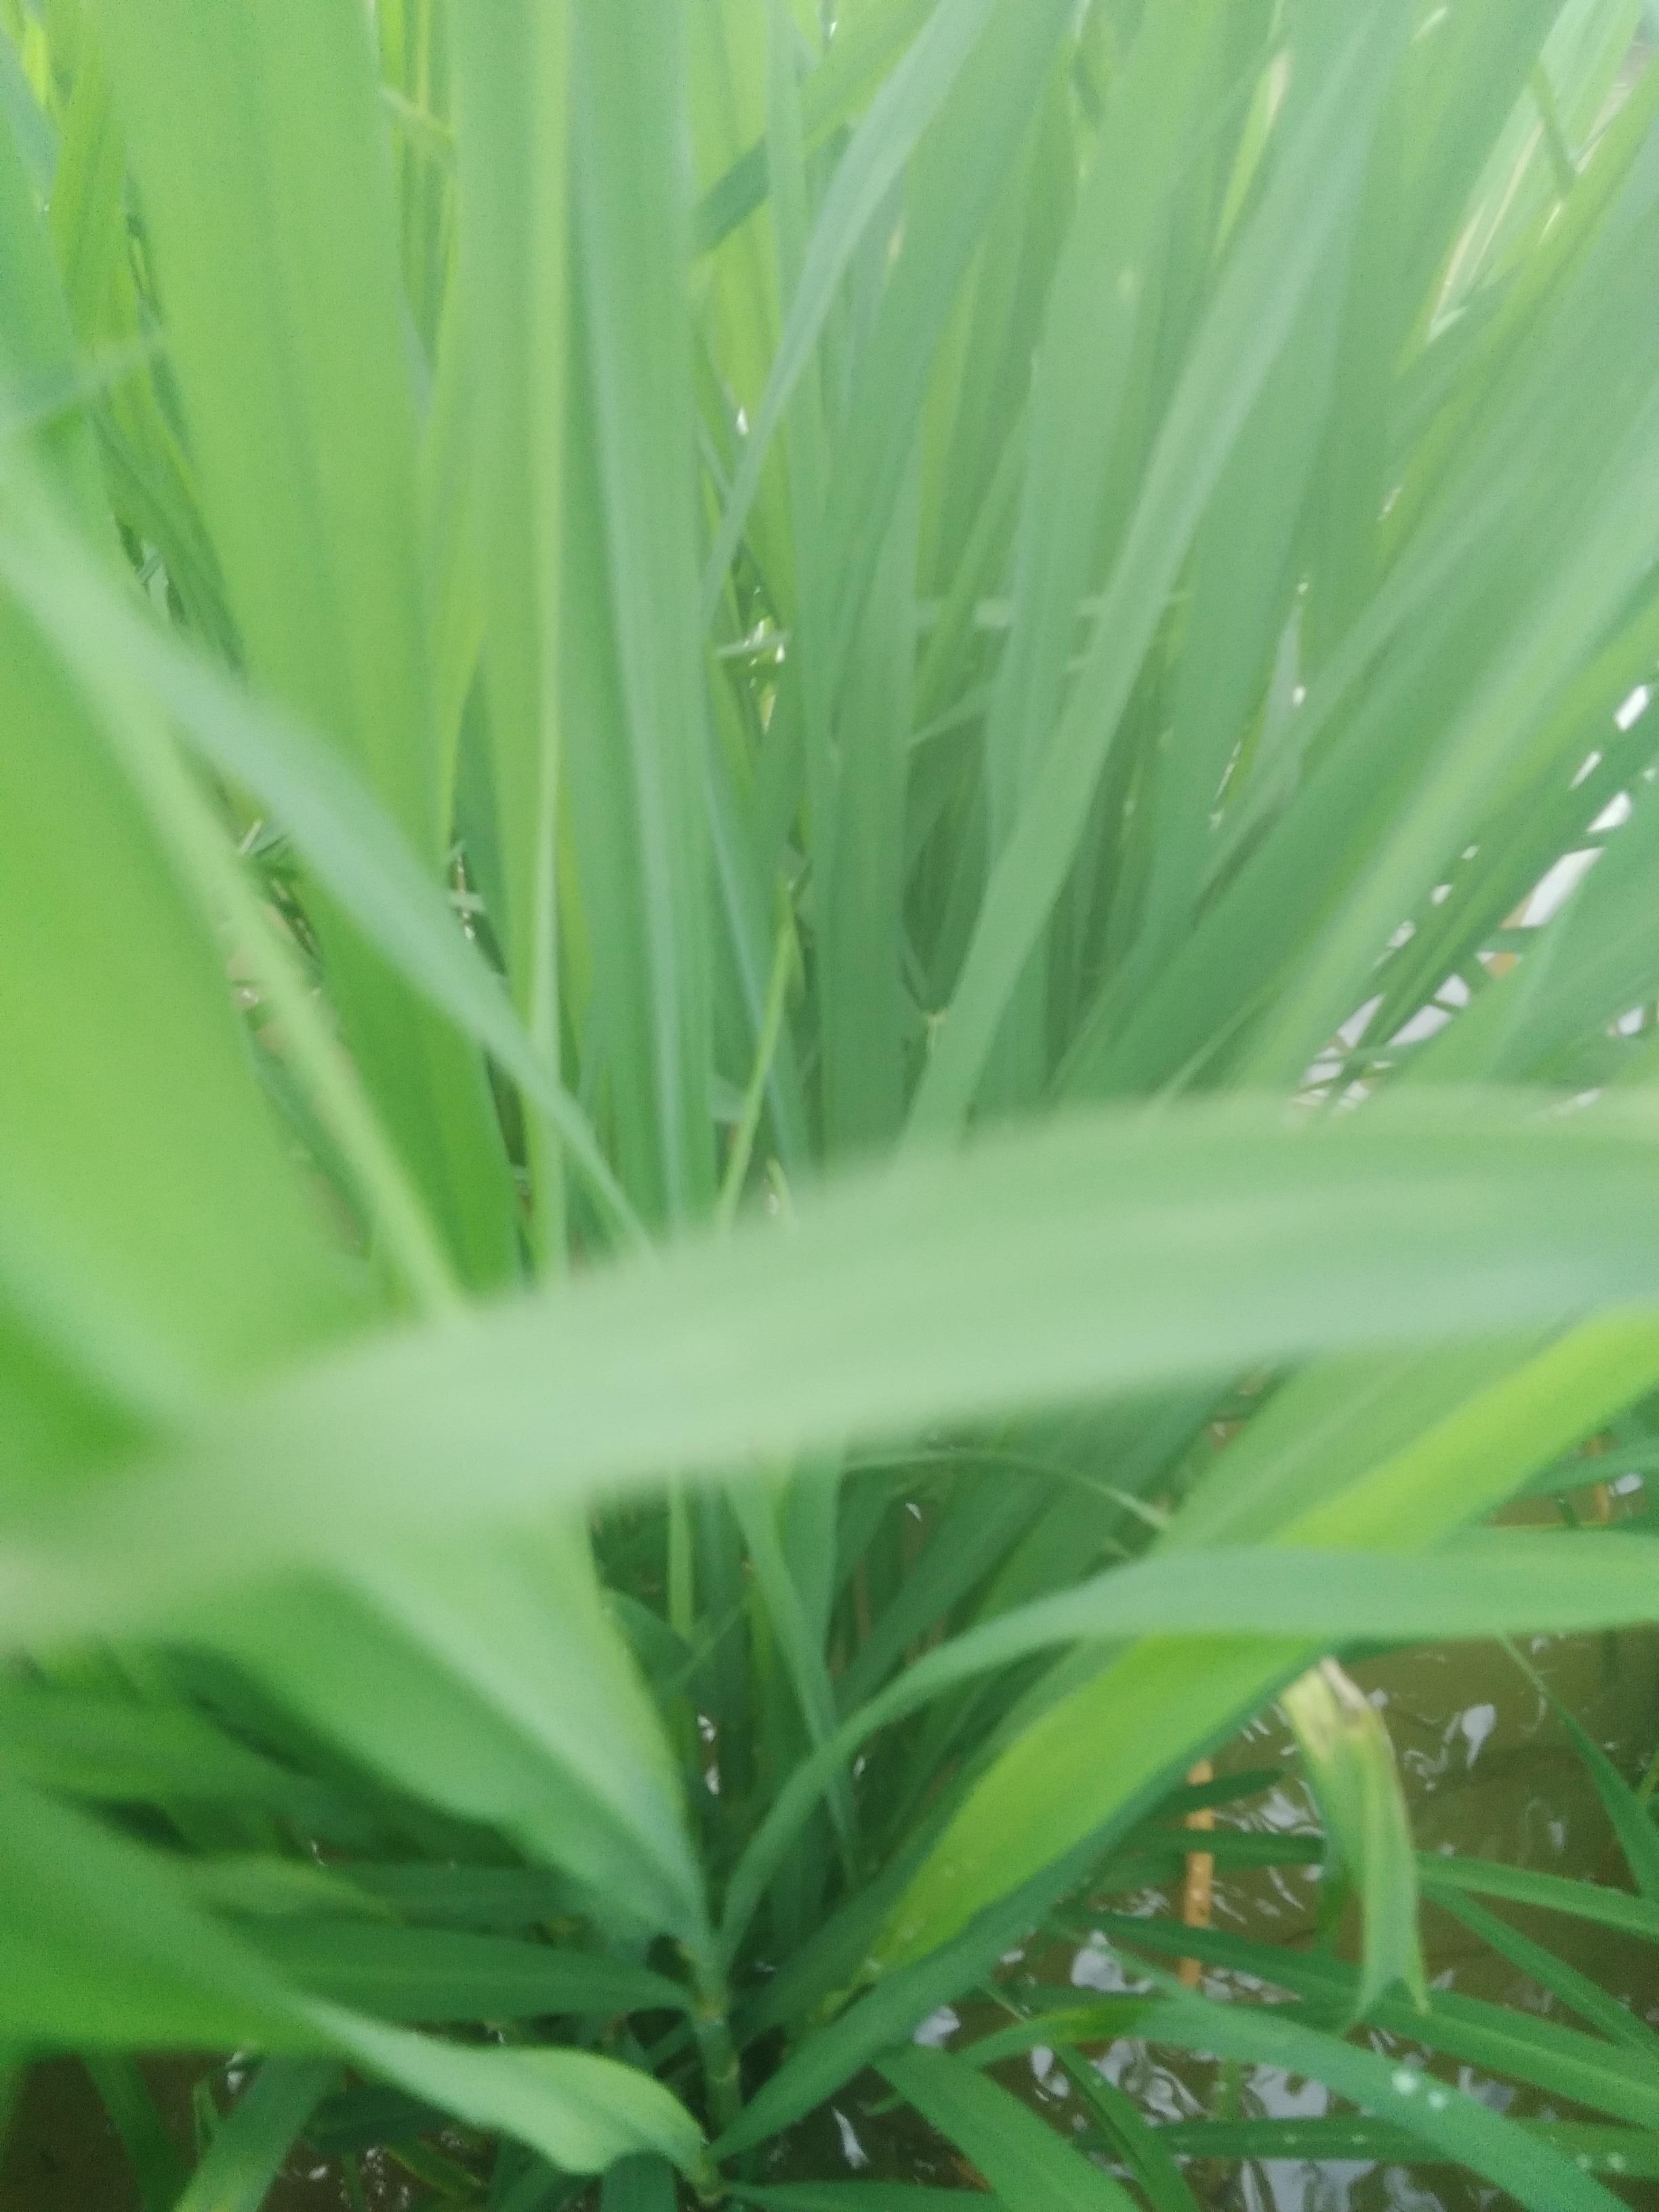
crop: rice
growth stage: elongation stem
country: Nigeria
